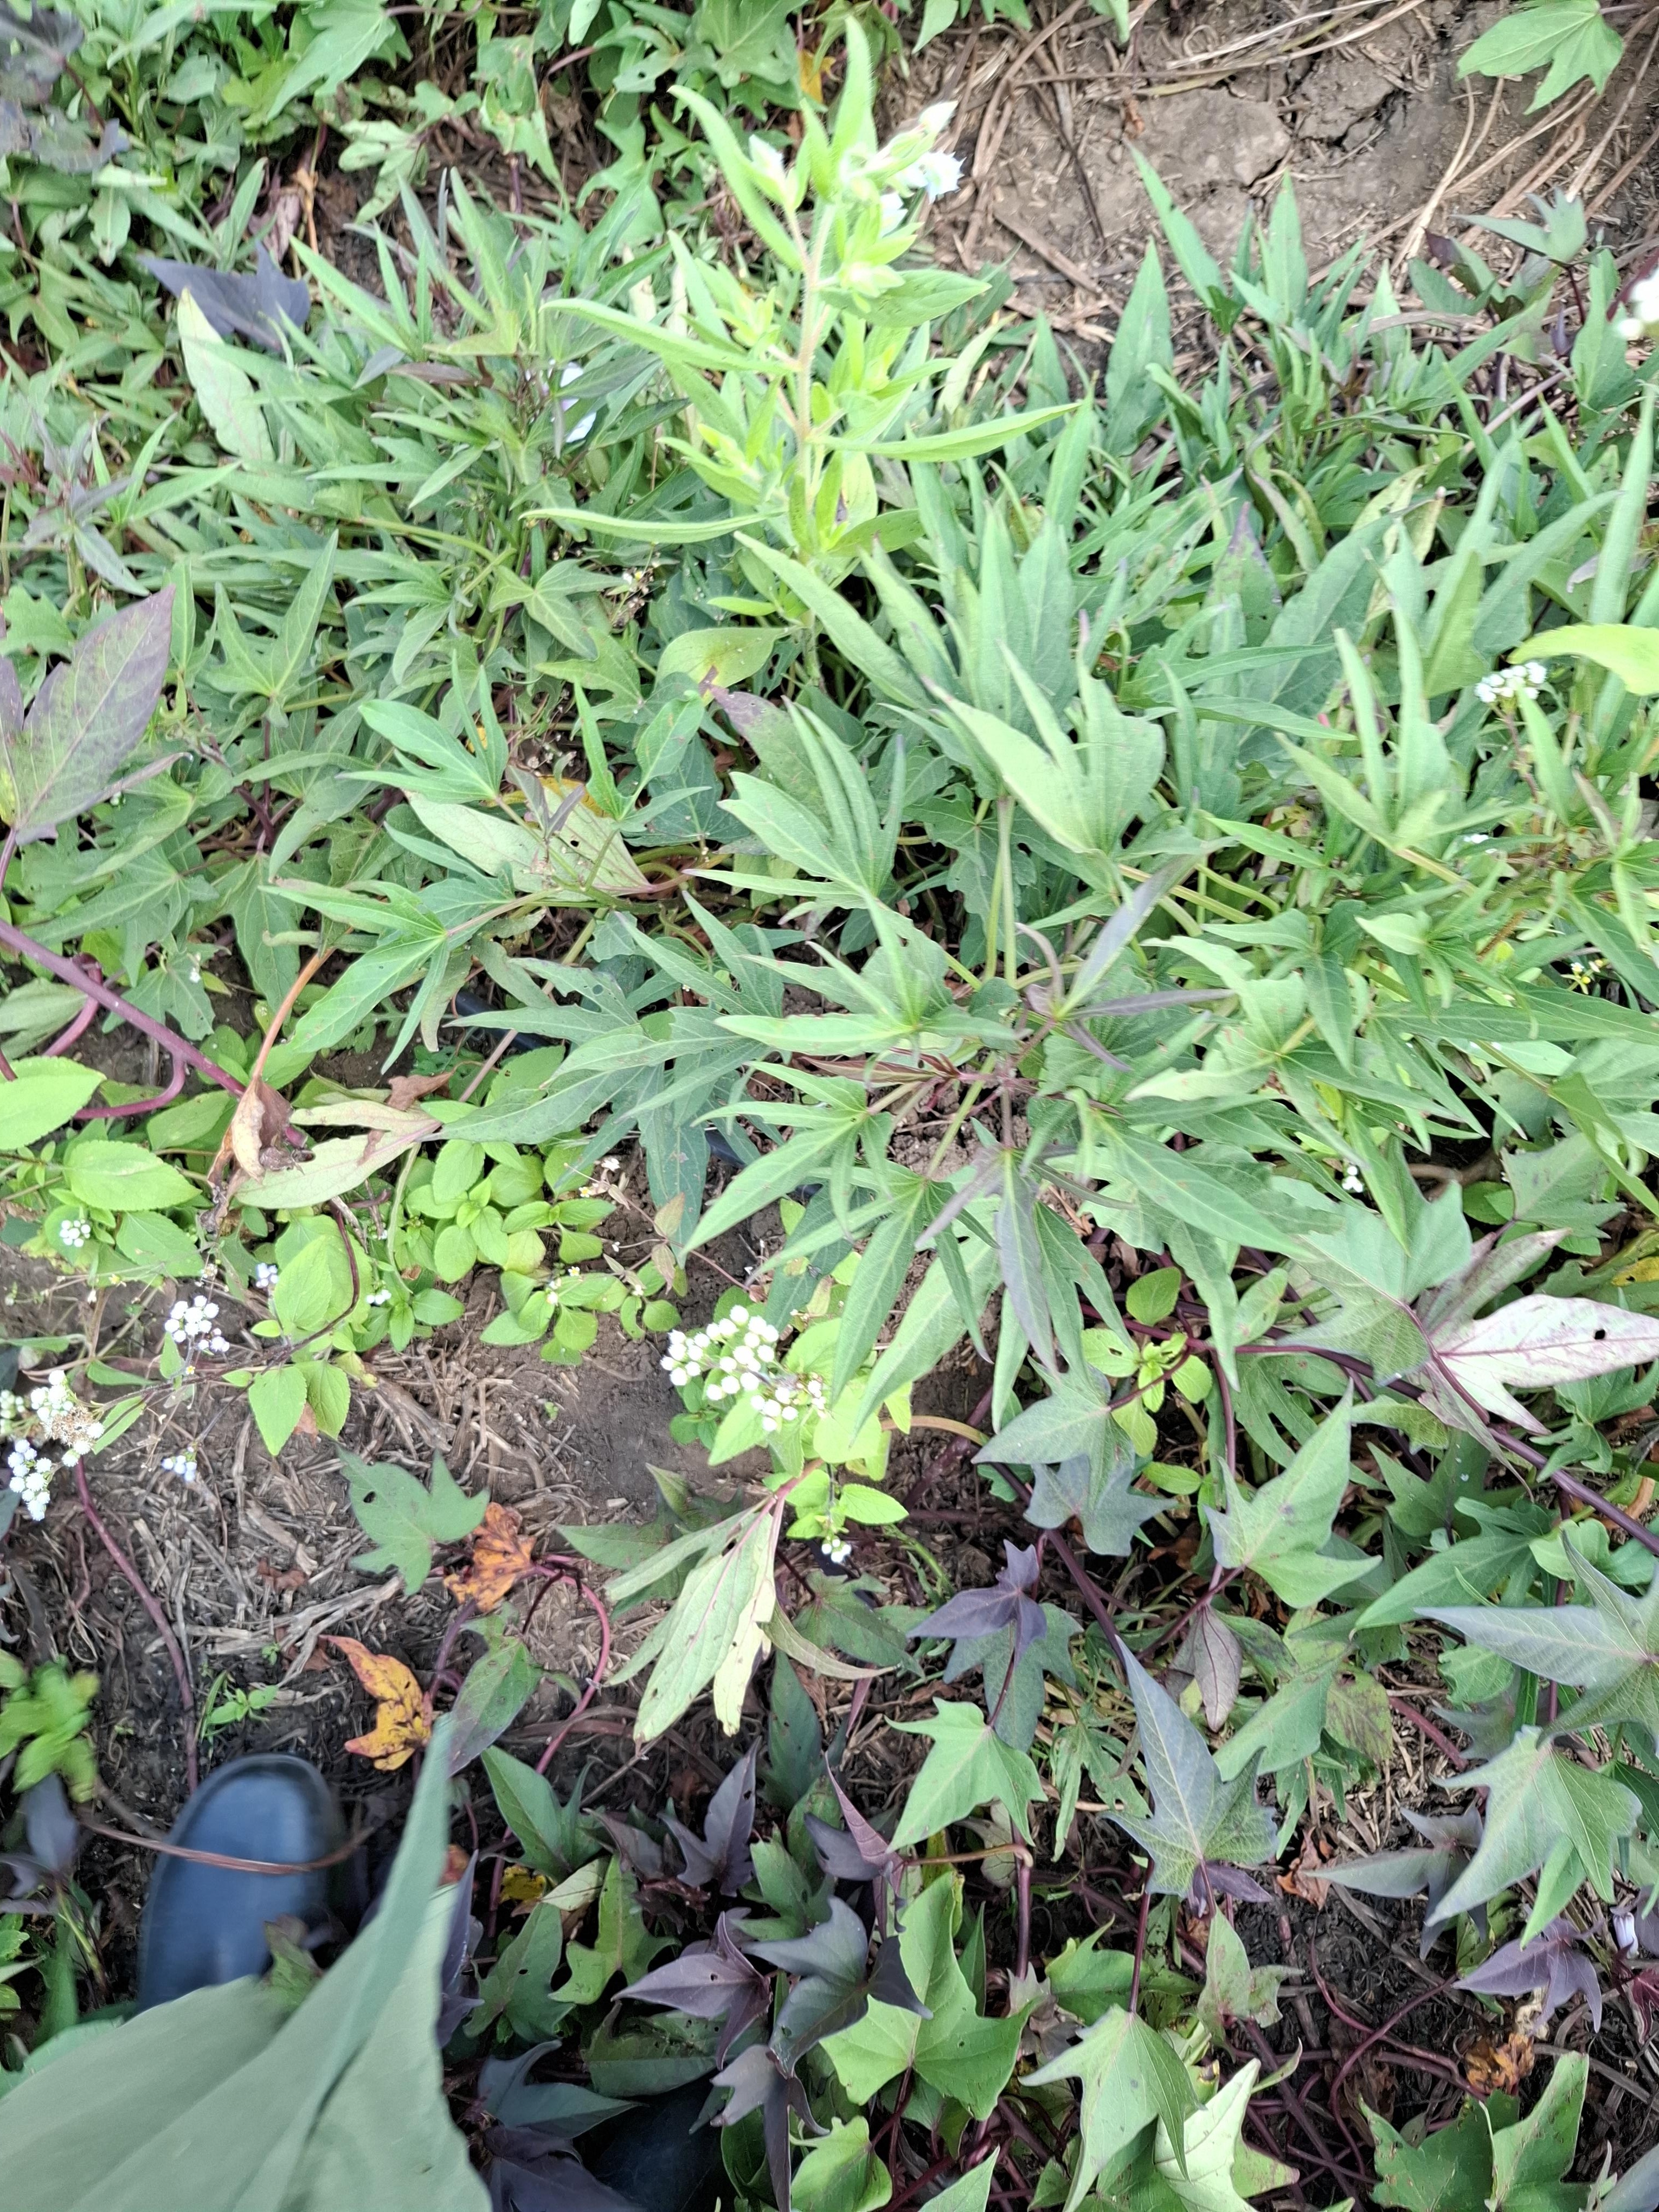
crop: sweet potato
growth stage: flowering
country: Tanzania
